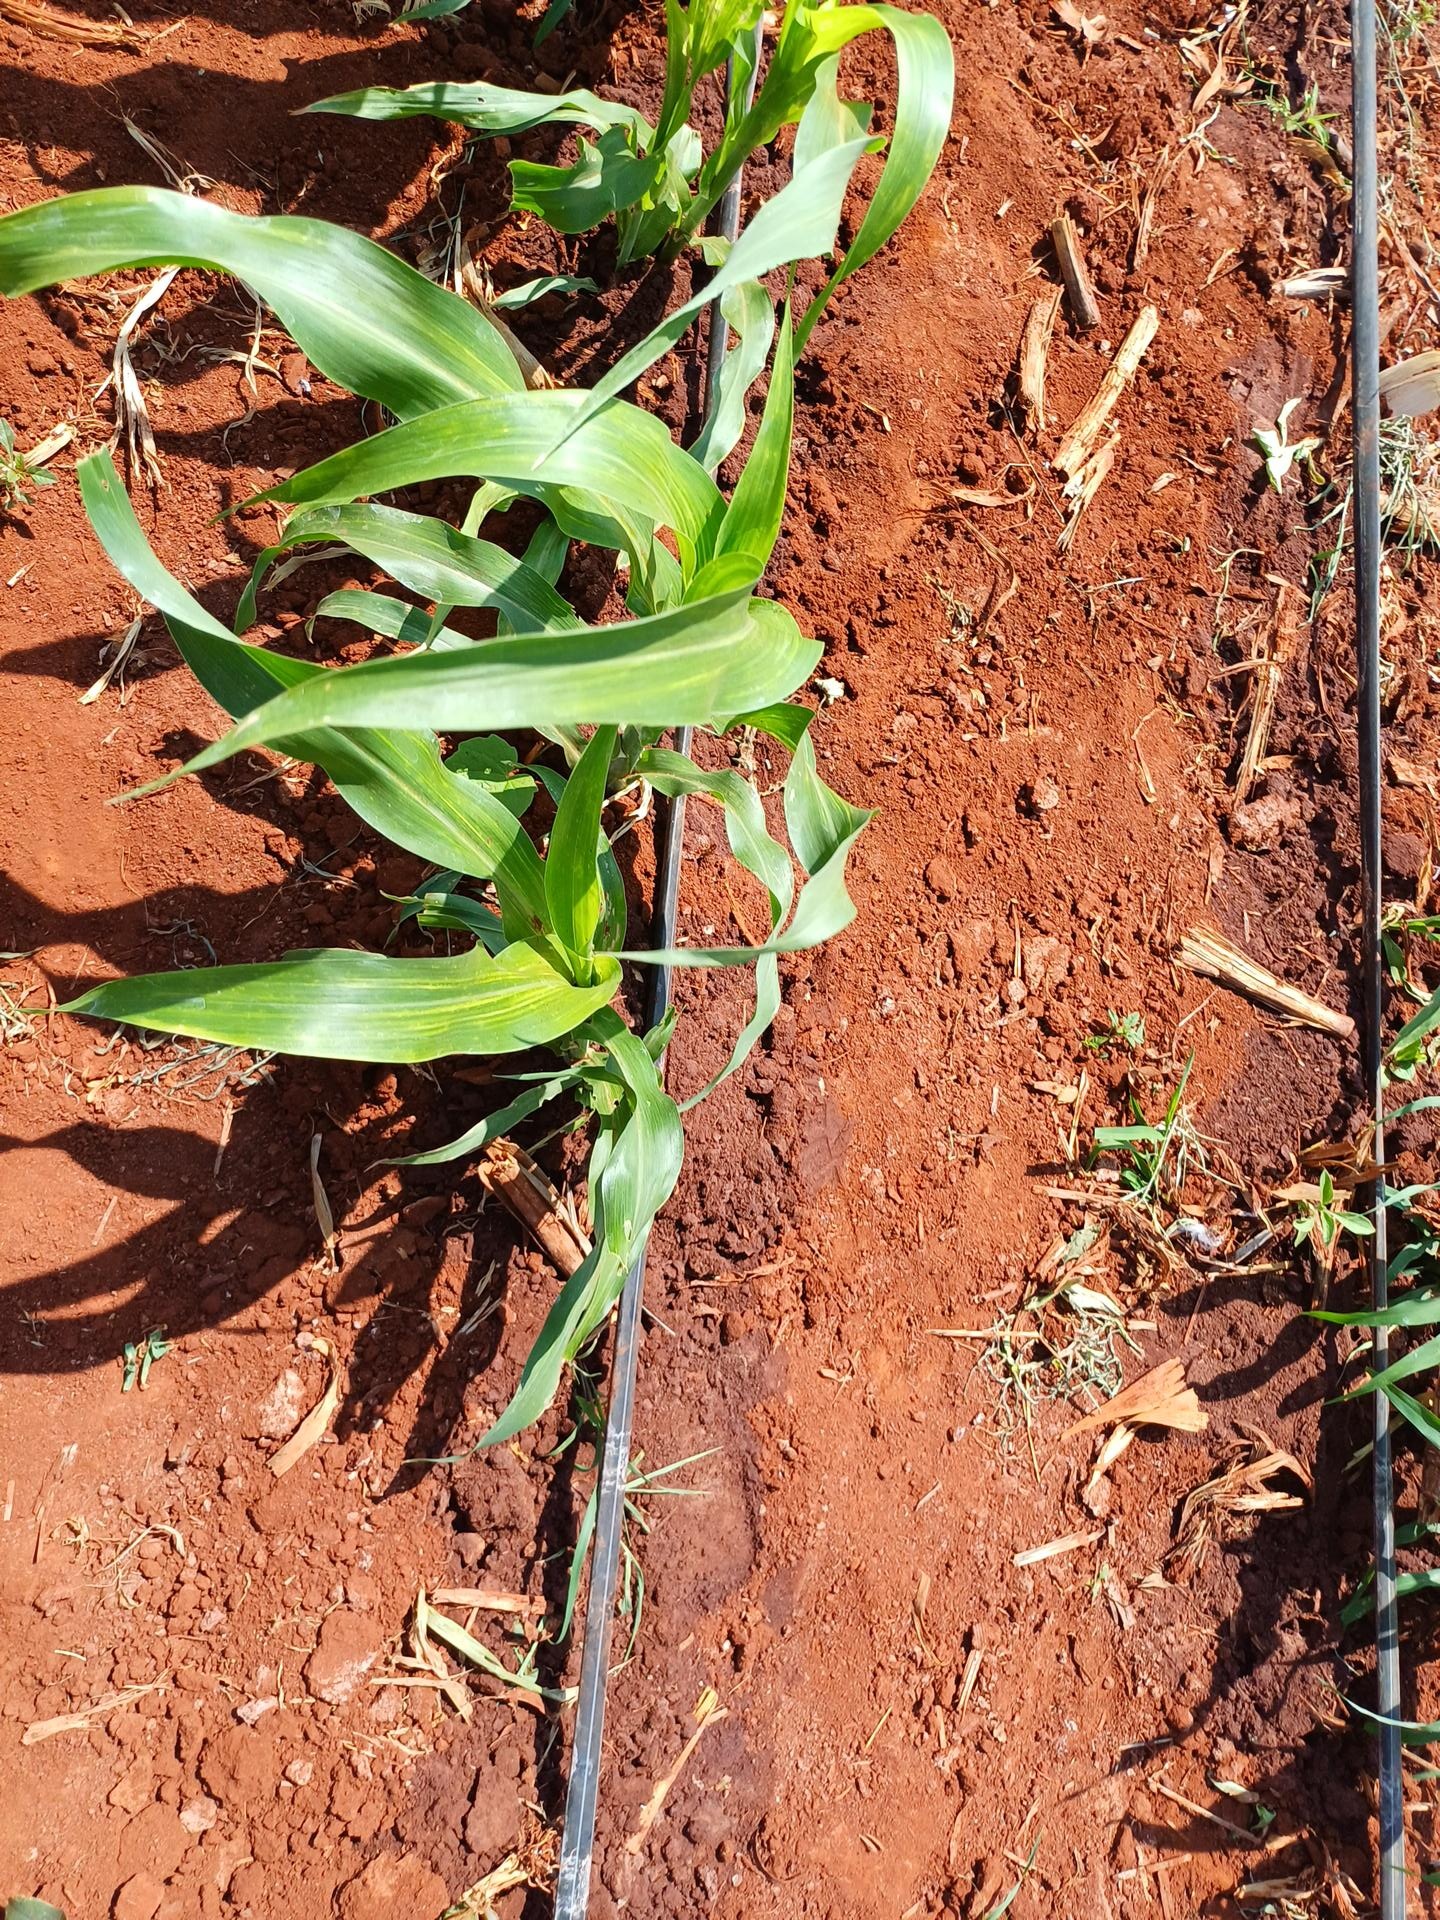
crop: sorghum
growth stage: vegetative
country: Kenya
